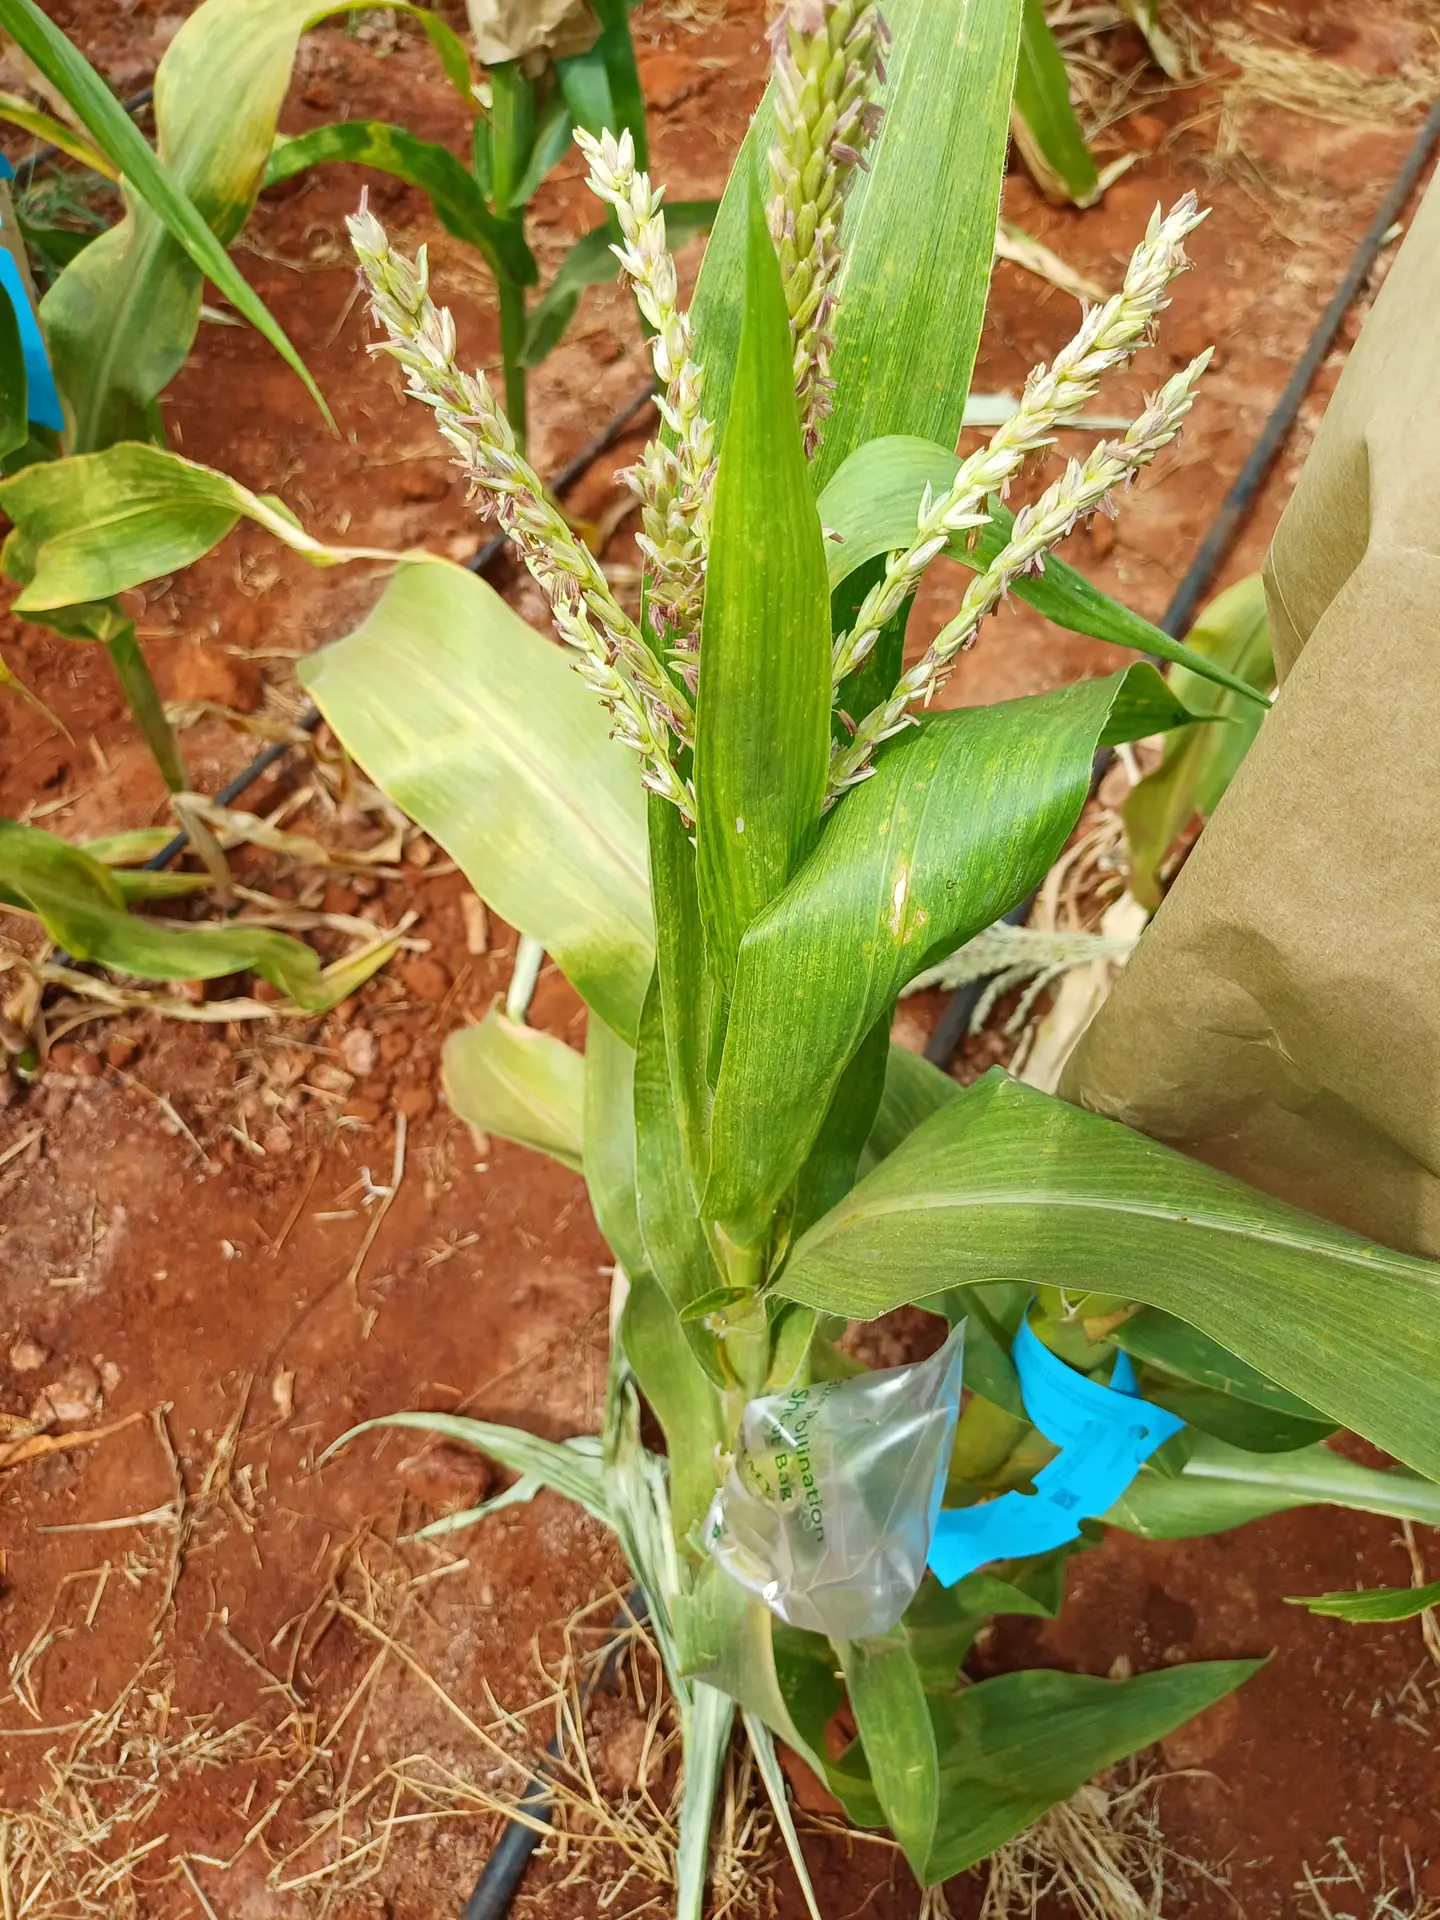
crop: maize
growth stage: flowering
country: Kenya
